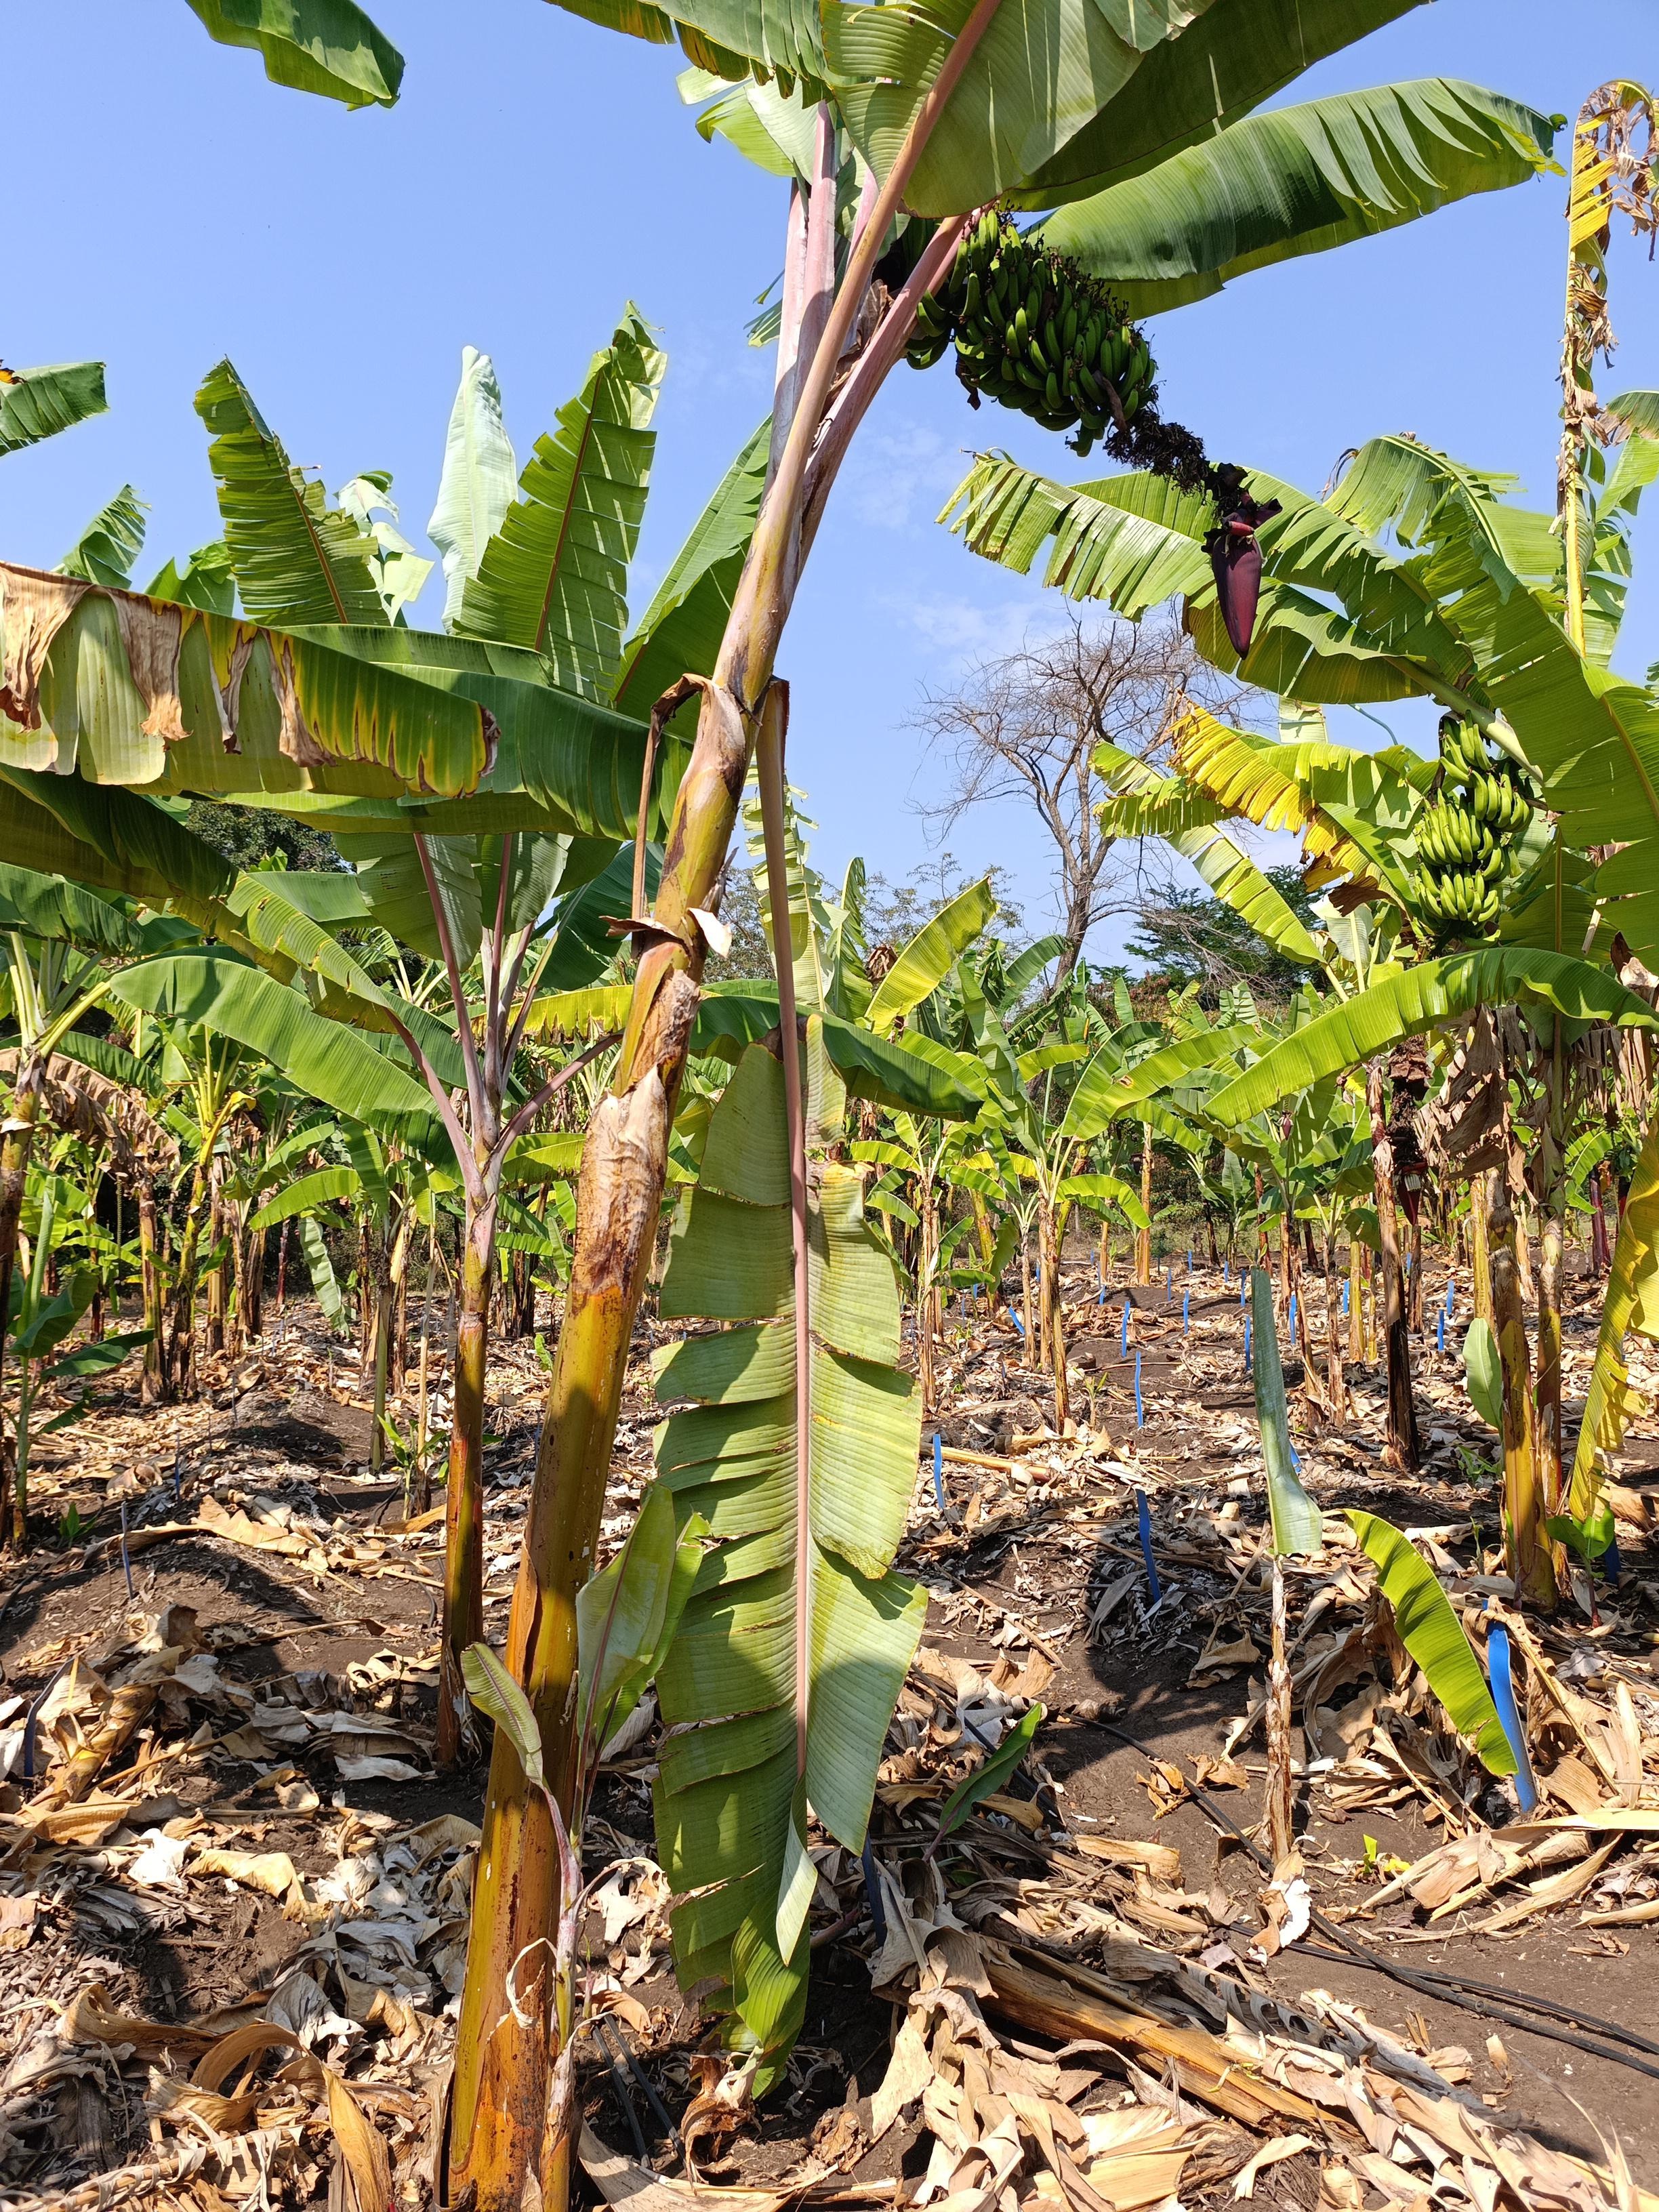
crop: banana
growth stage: development fruit
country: Tanzania
